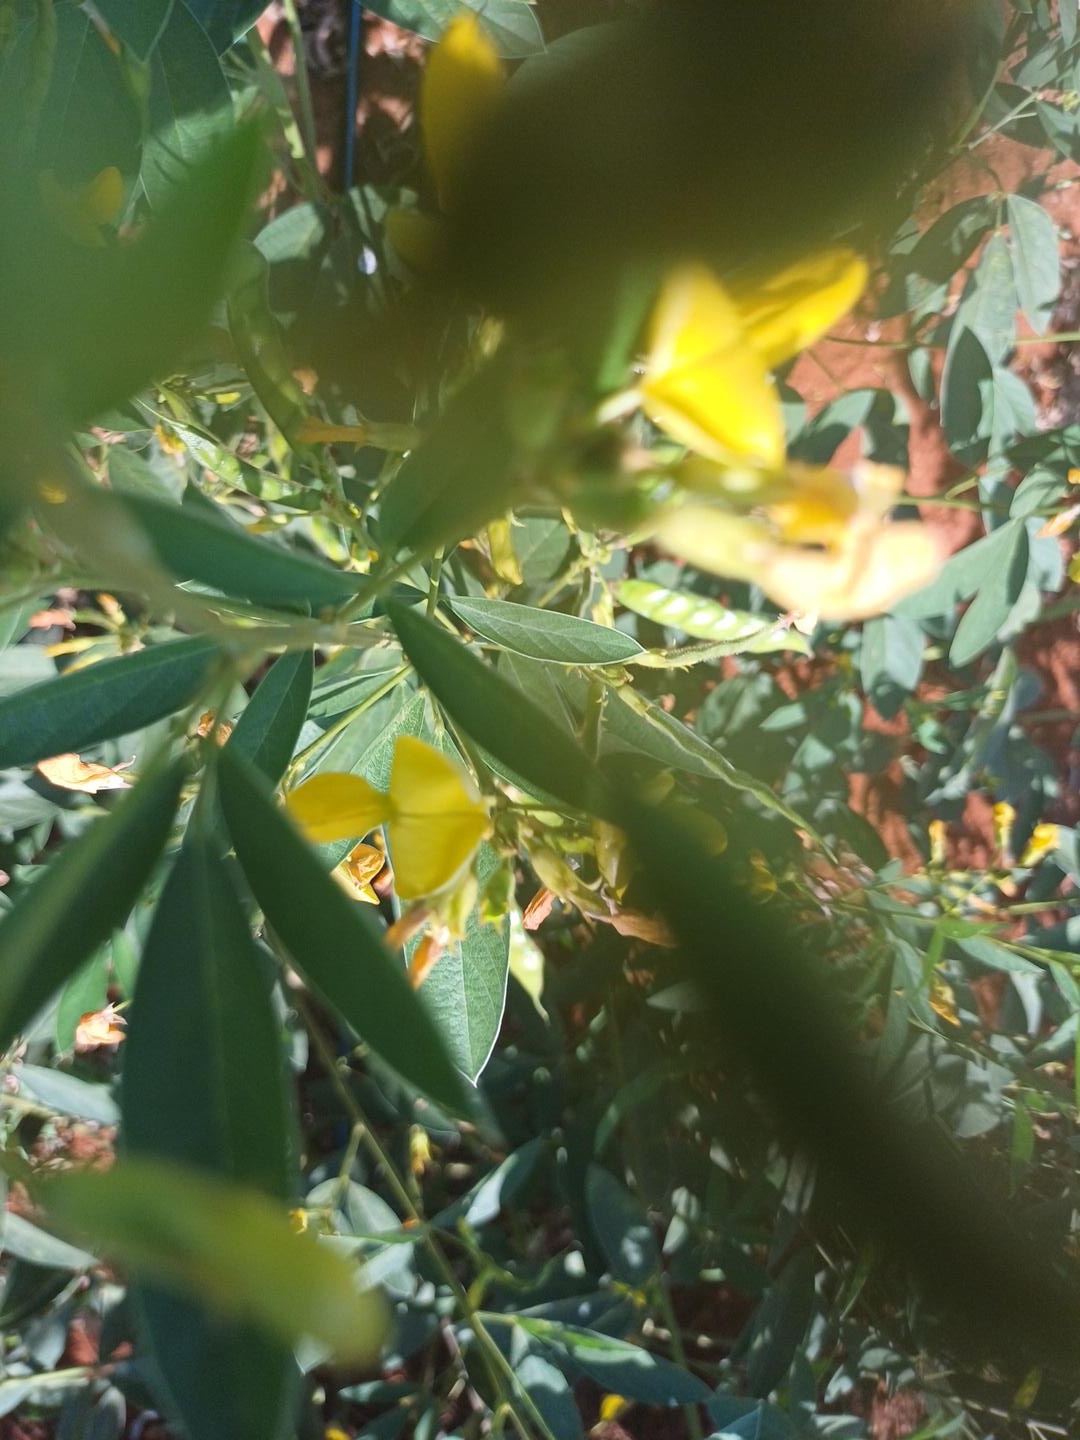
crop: pigeonpea
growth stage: development pod
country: Kenya
